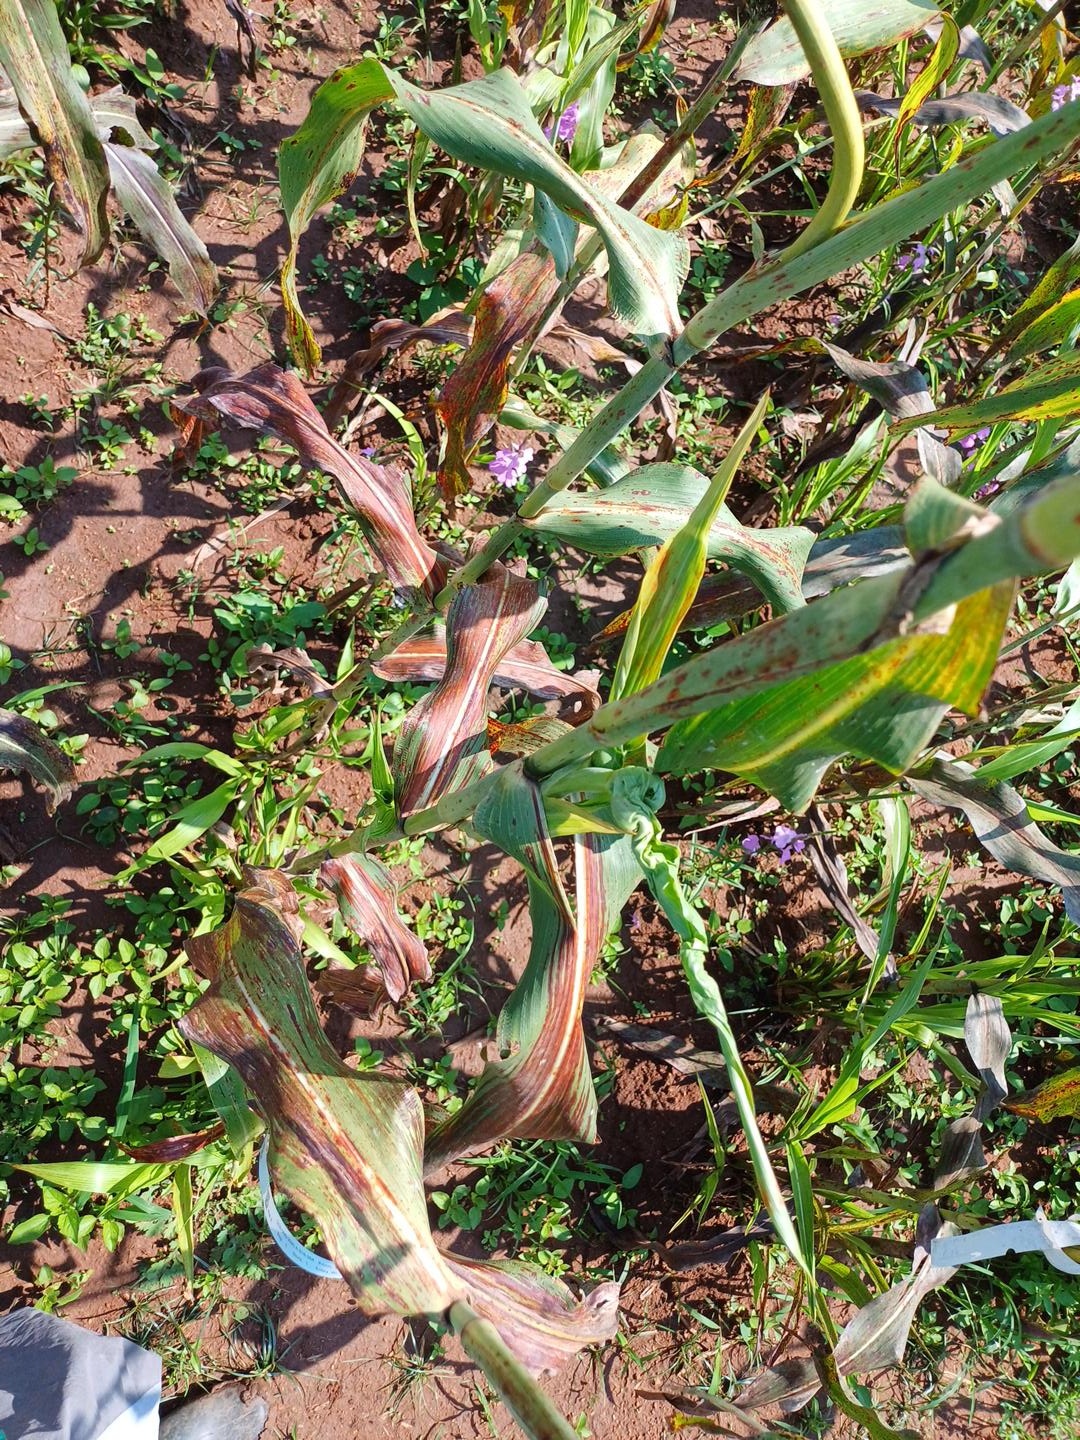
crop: sorghum
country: Kenya
